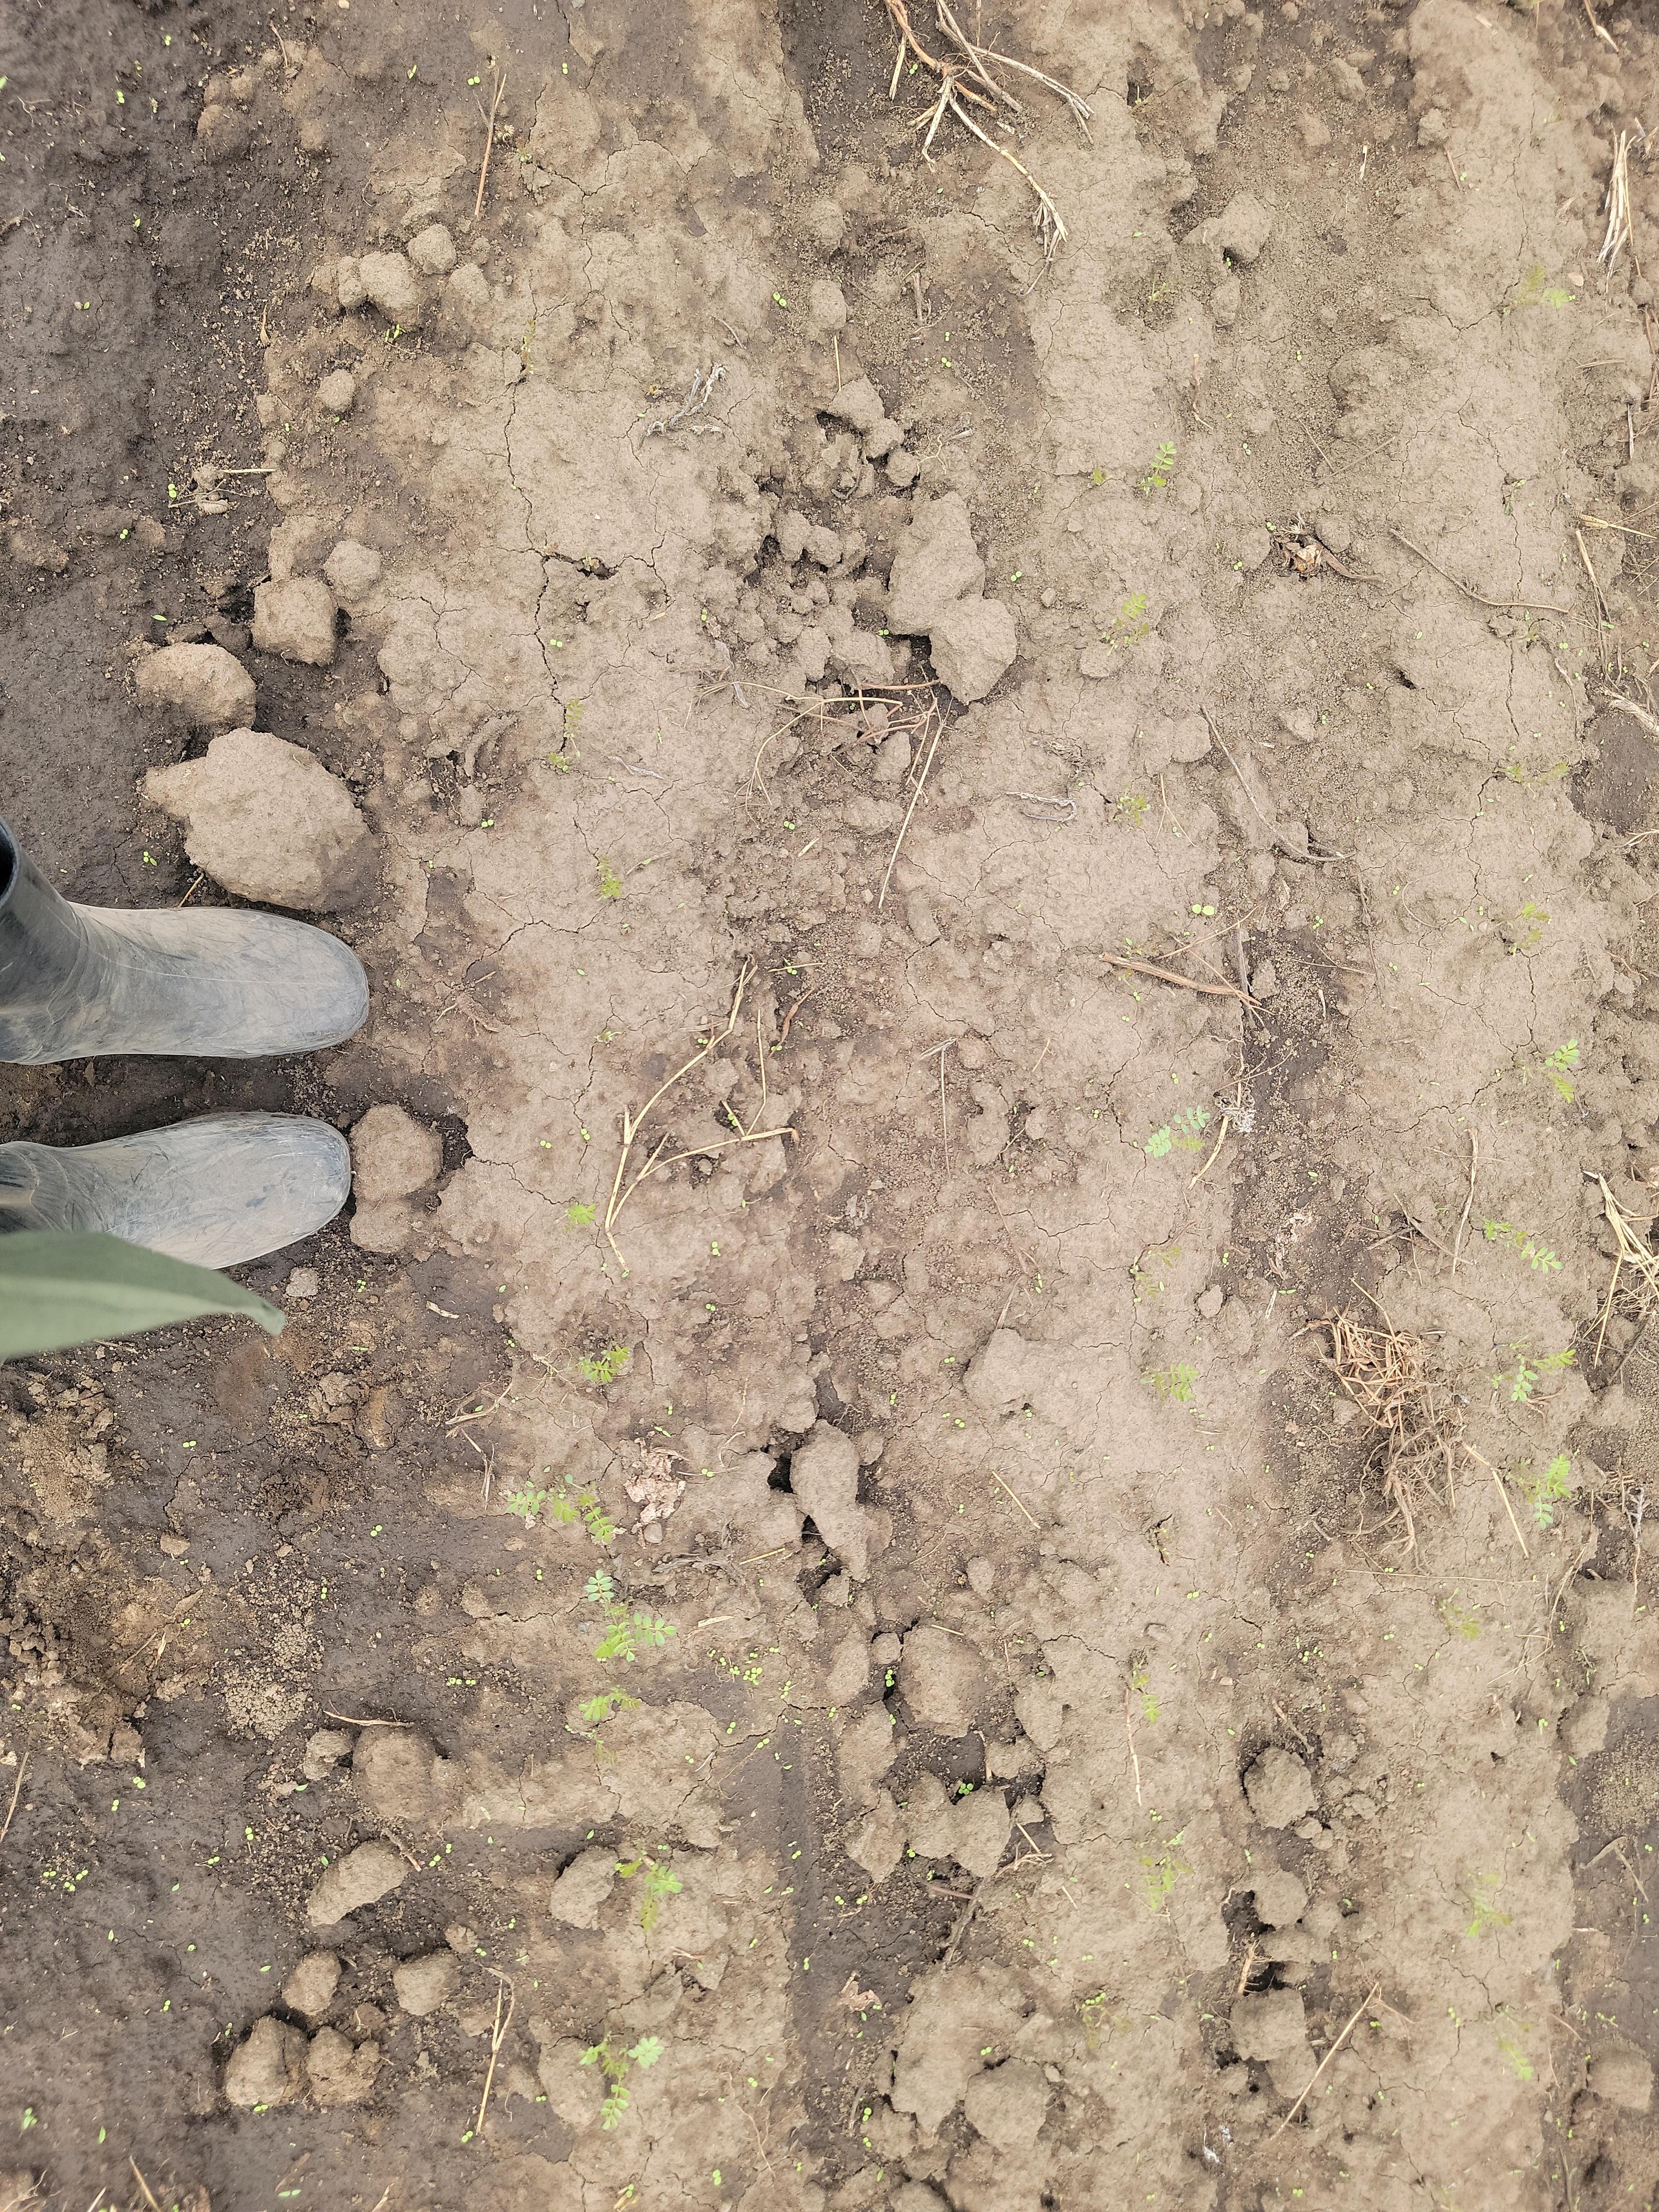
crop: chickpea
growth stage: emergence
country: Tanzania
